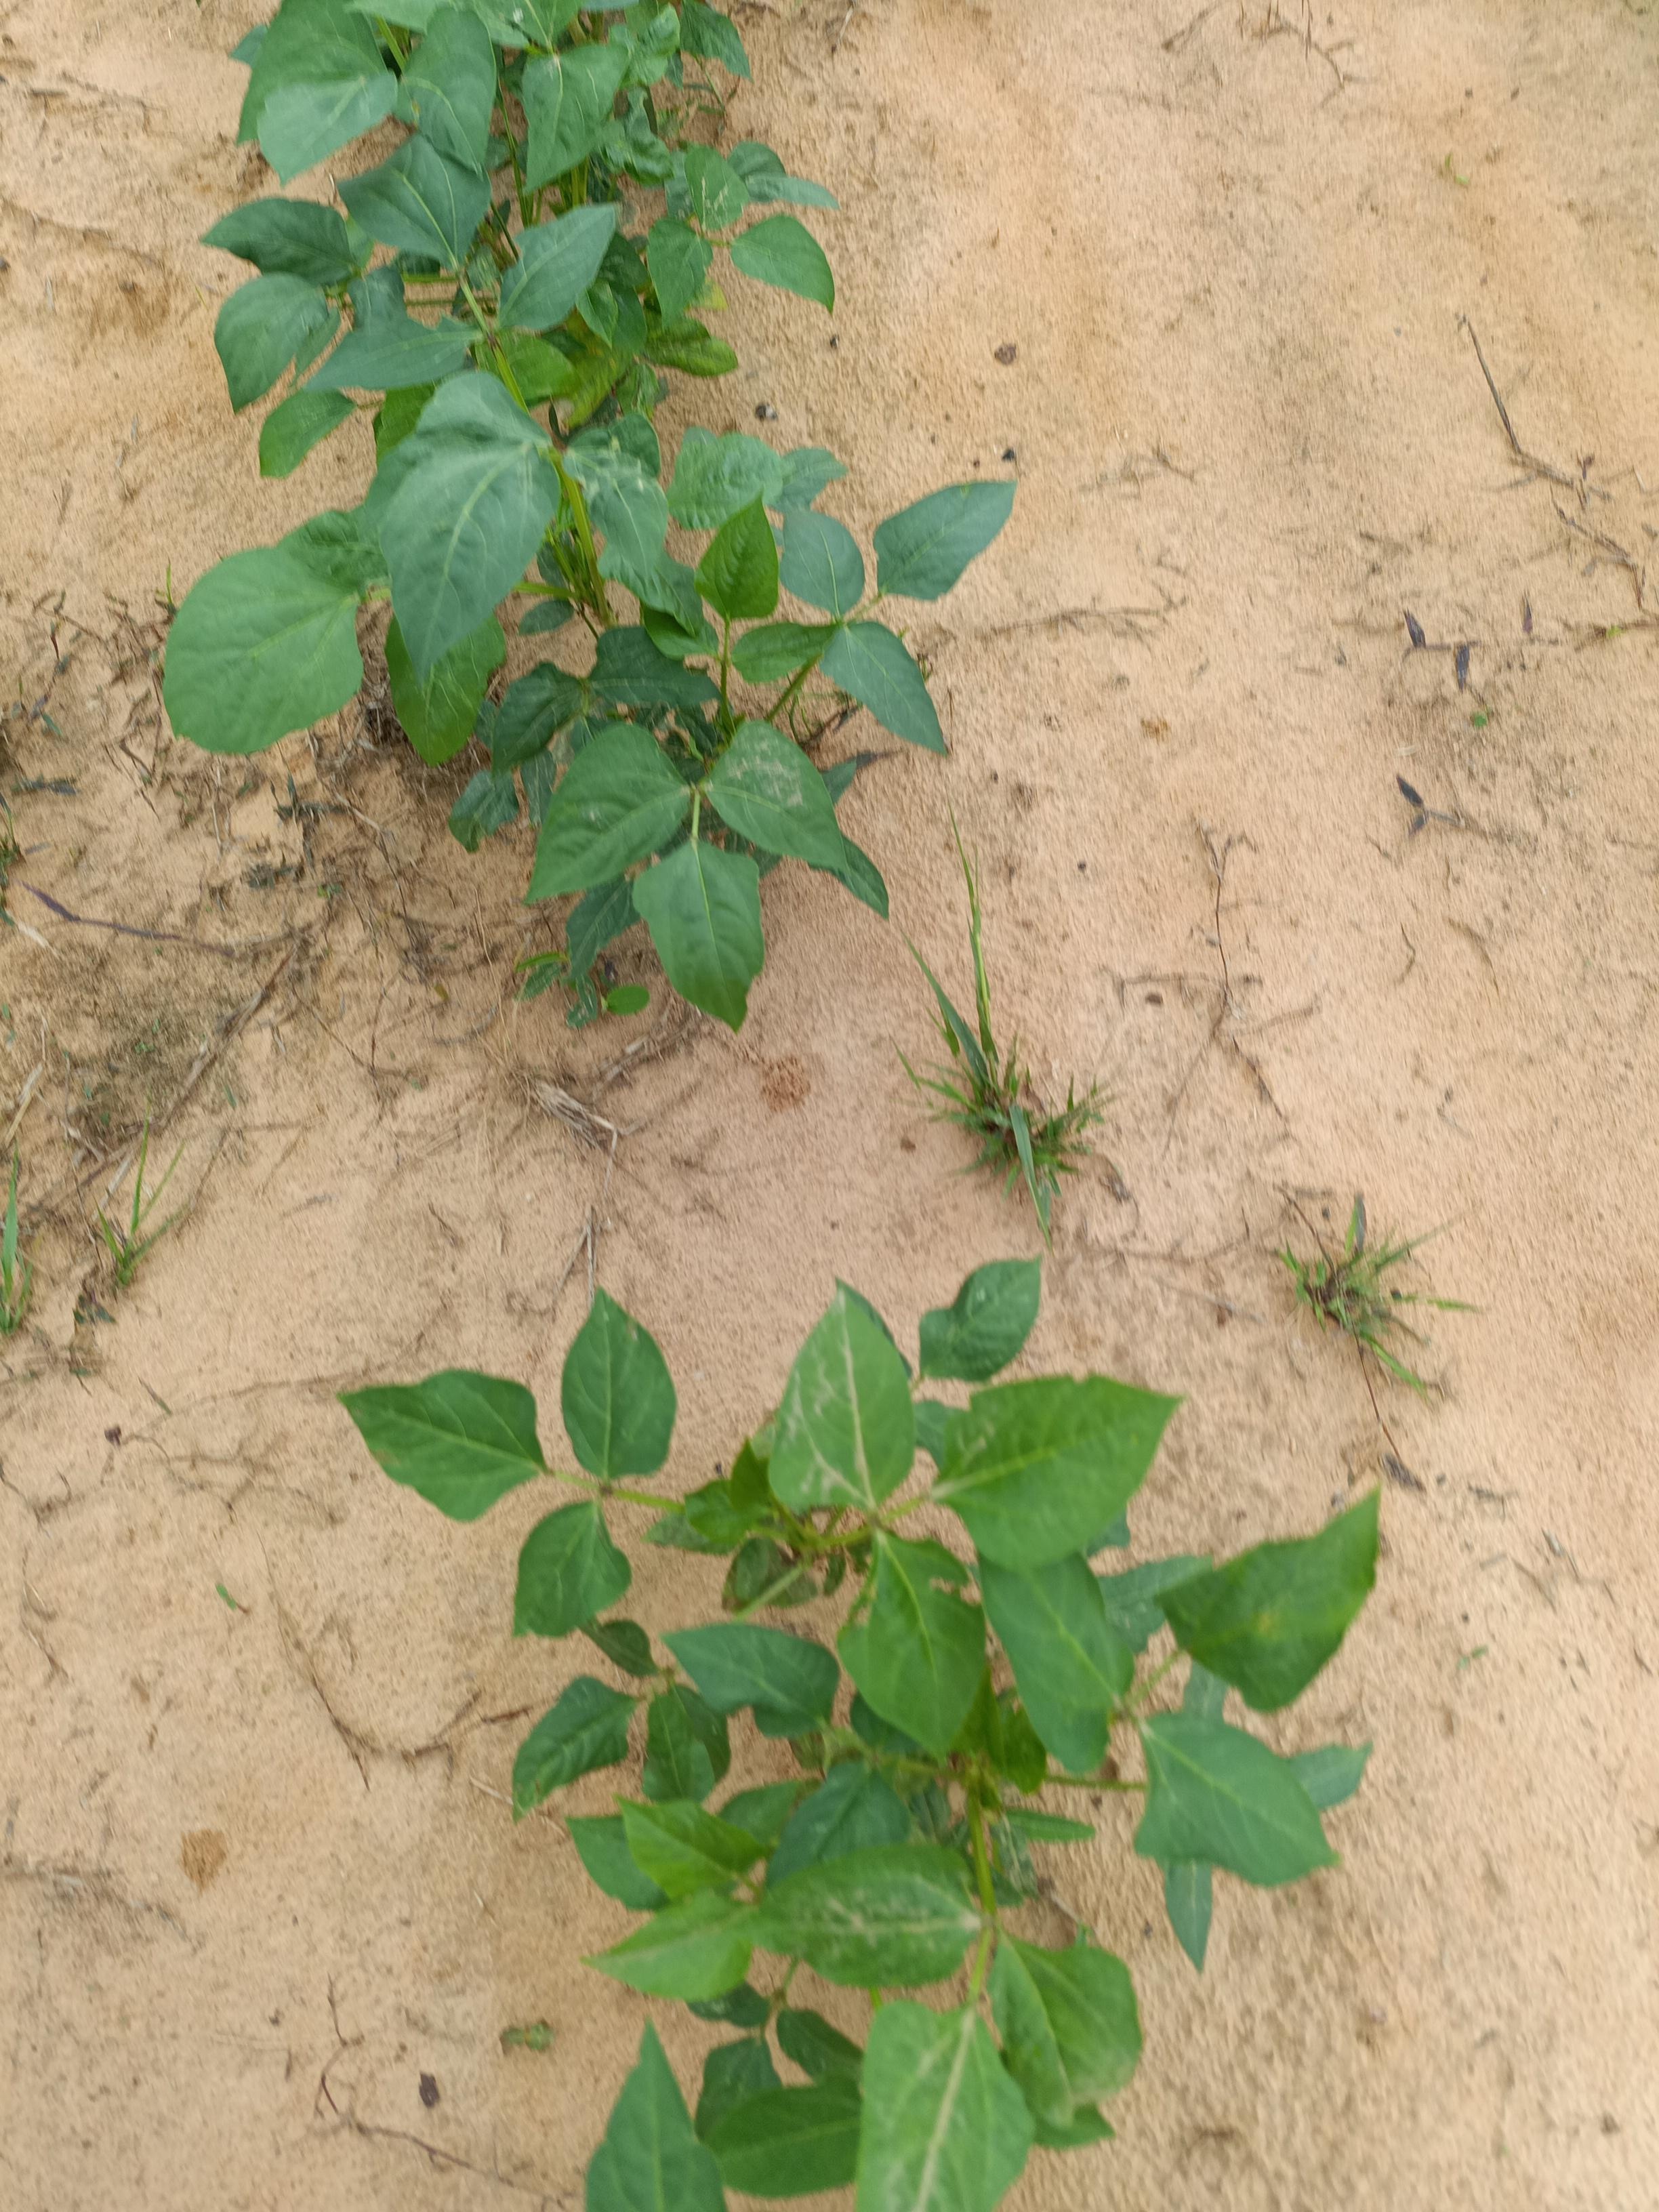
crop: cowpea
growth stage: emergence
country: Nigeria
